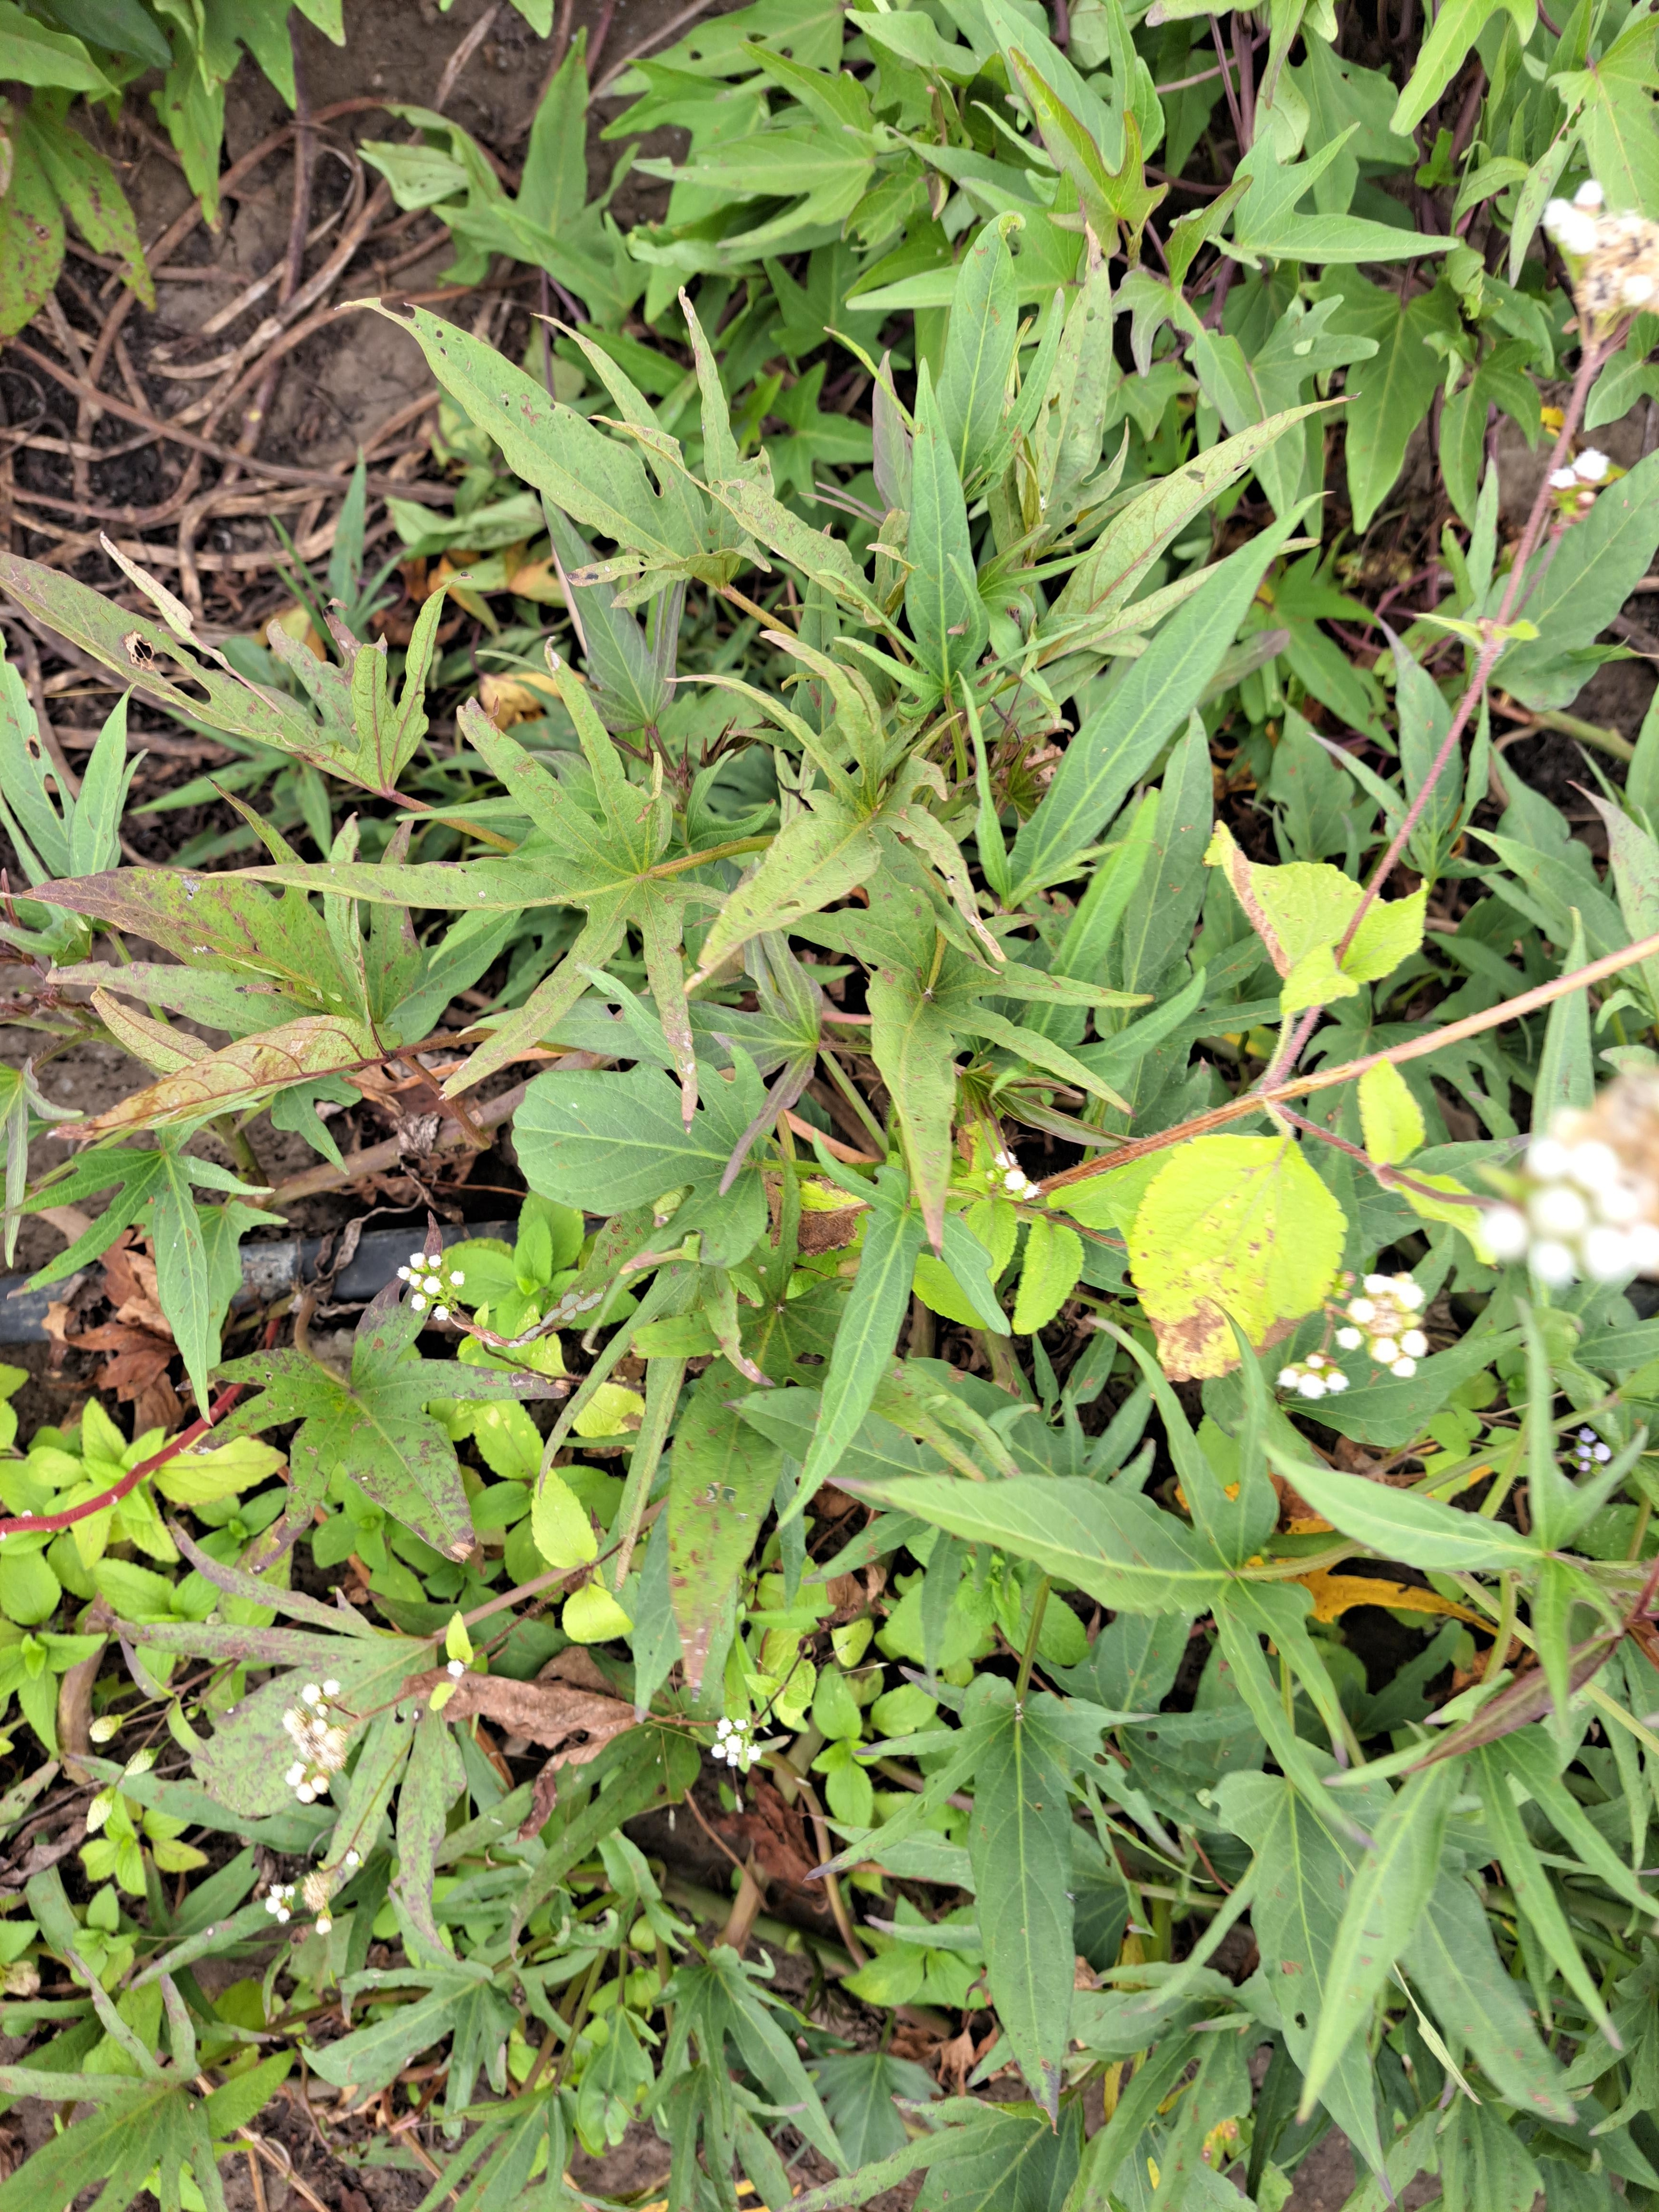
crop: sweet potato
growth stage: flowering
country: Tanzania
